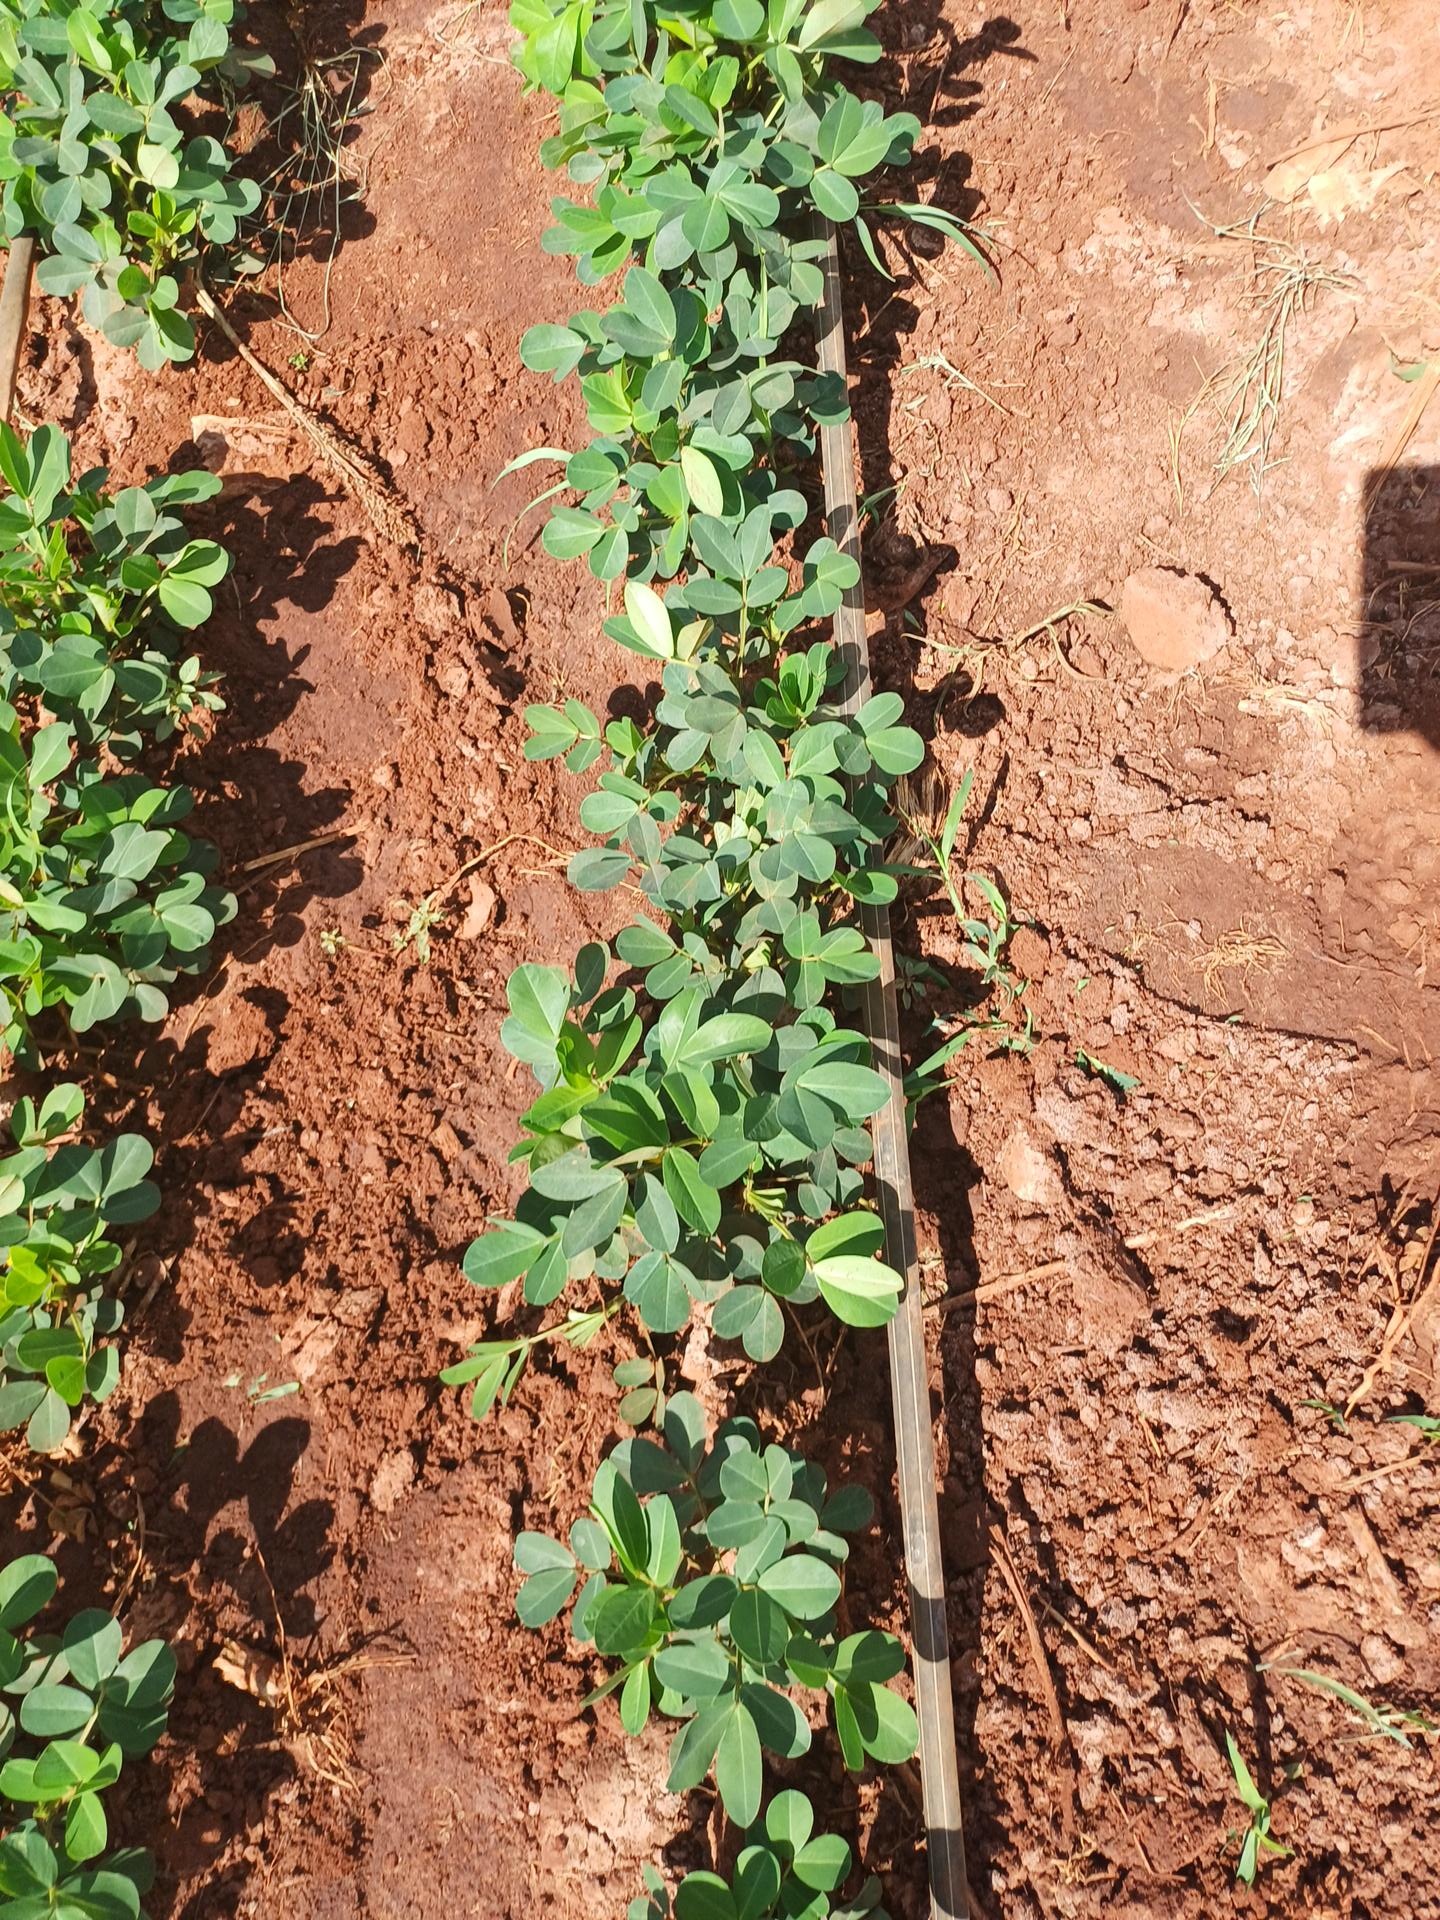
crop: groundnut
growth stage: flowering
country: Kenya
